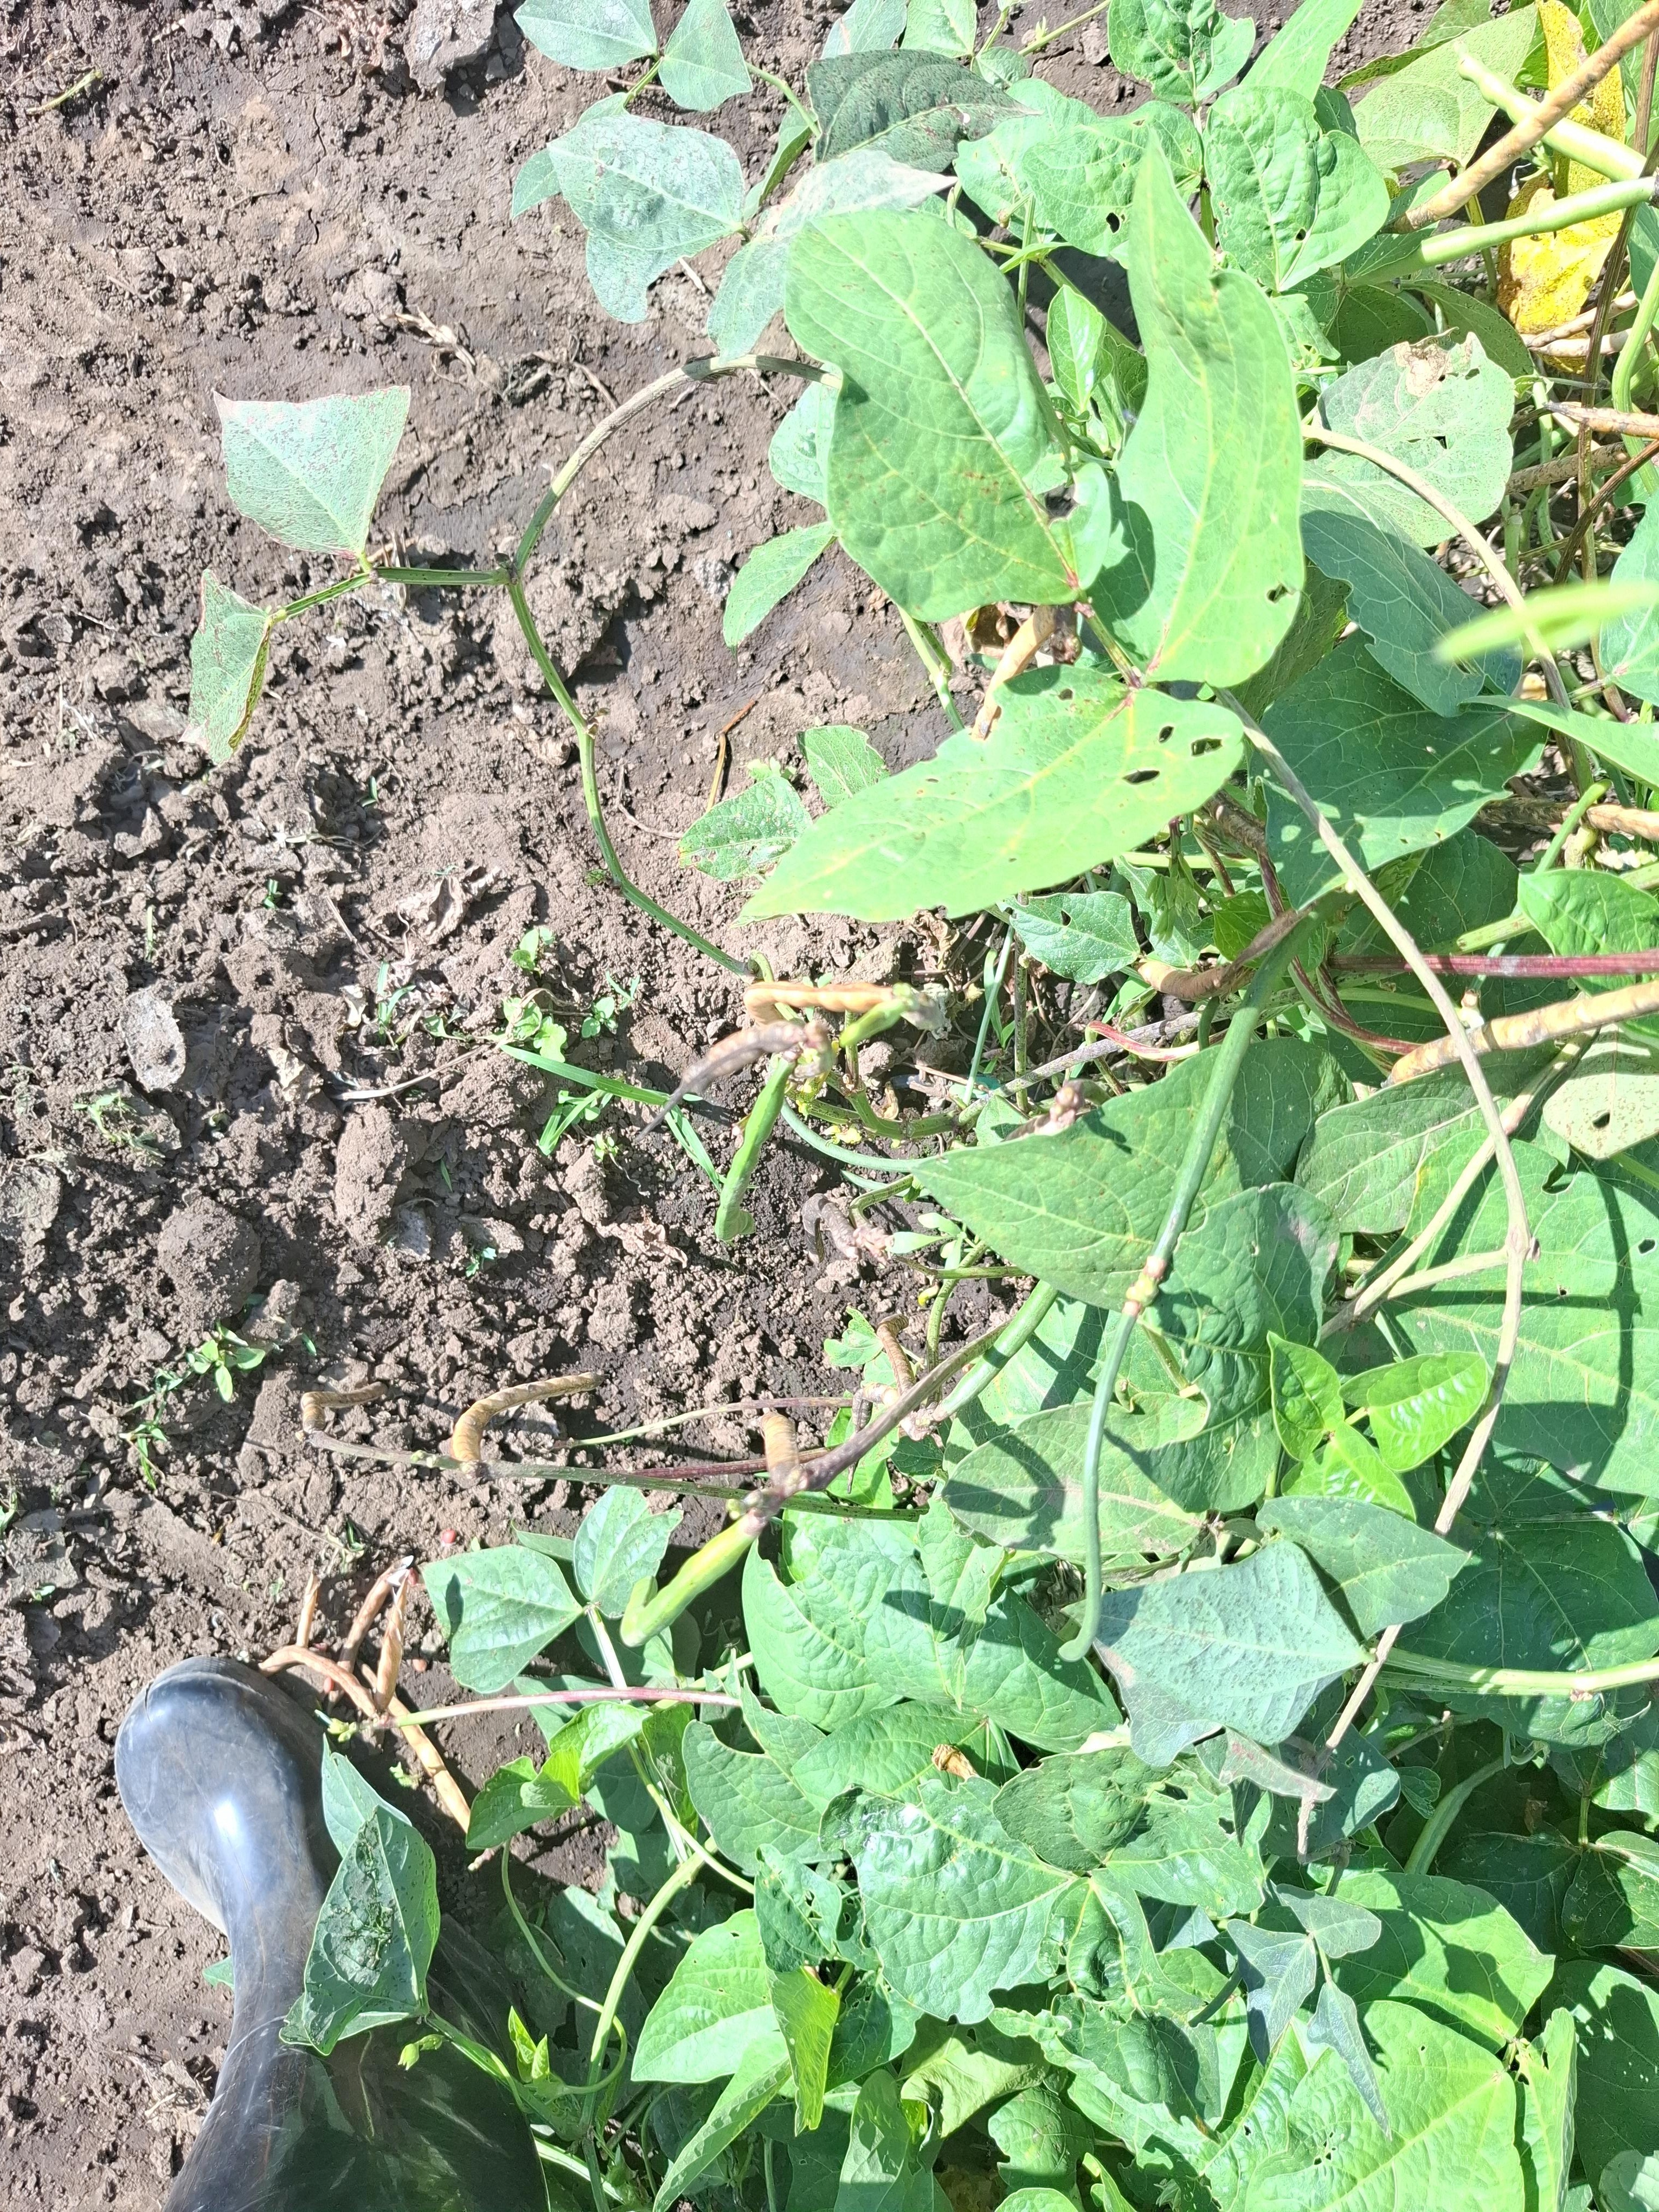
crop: cowpea
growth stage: development pod
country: Tanzania
